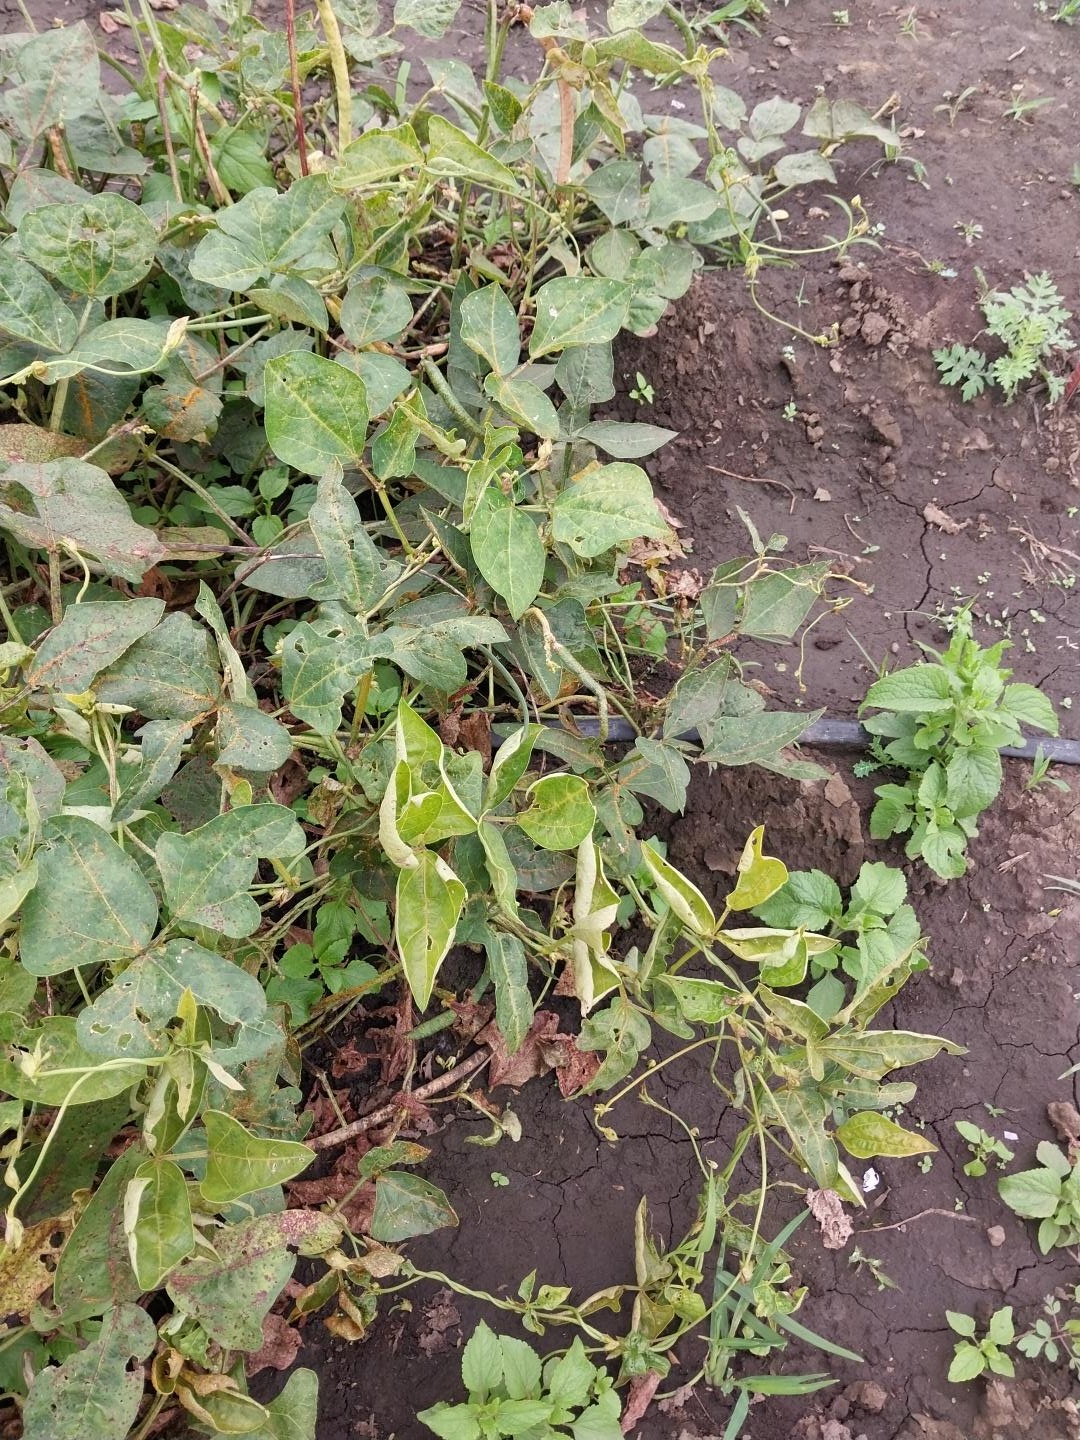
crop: cowpea
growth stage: development pod
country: Tanzania
